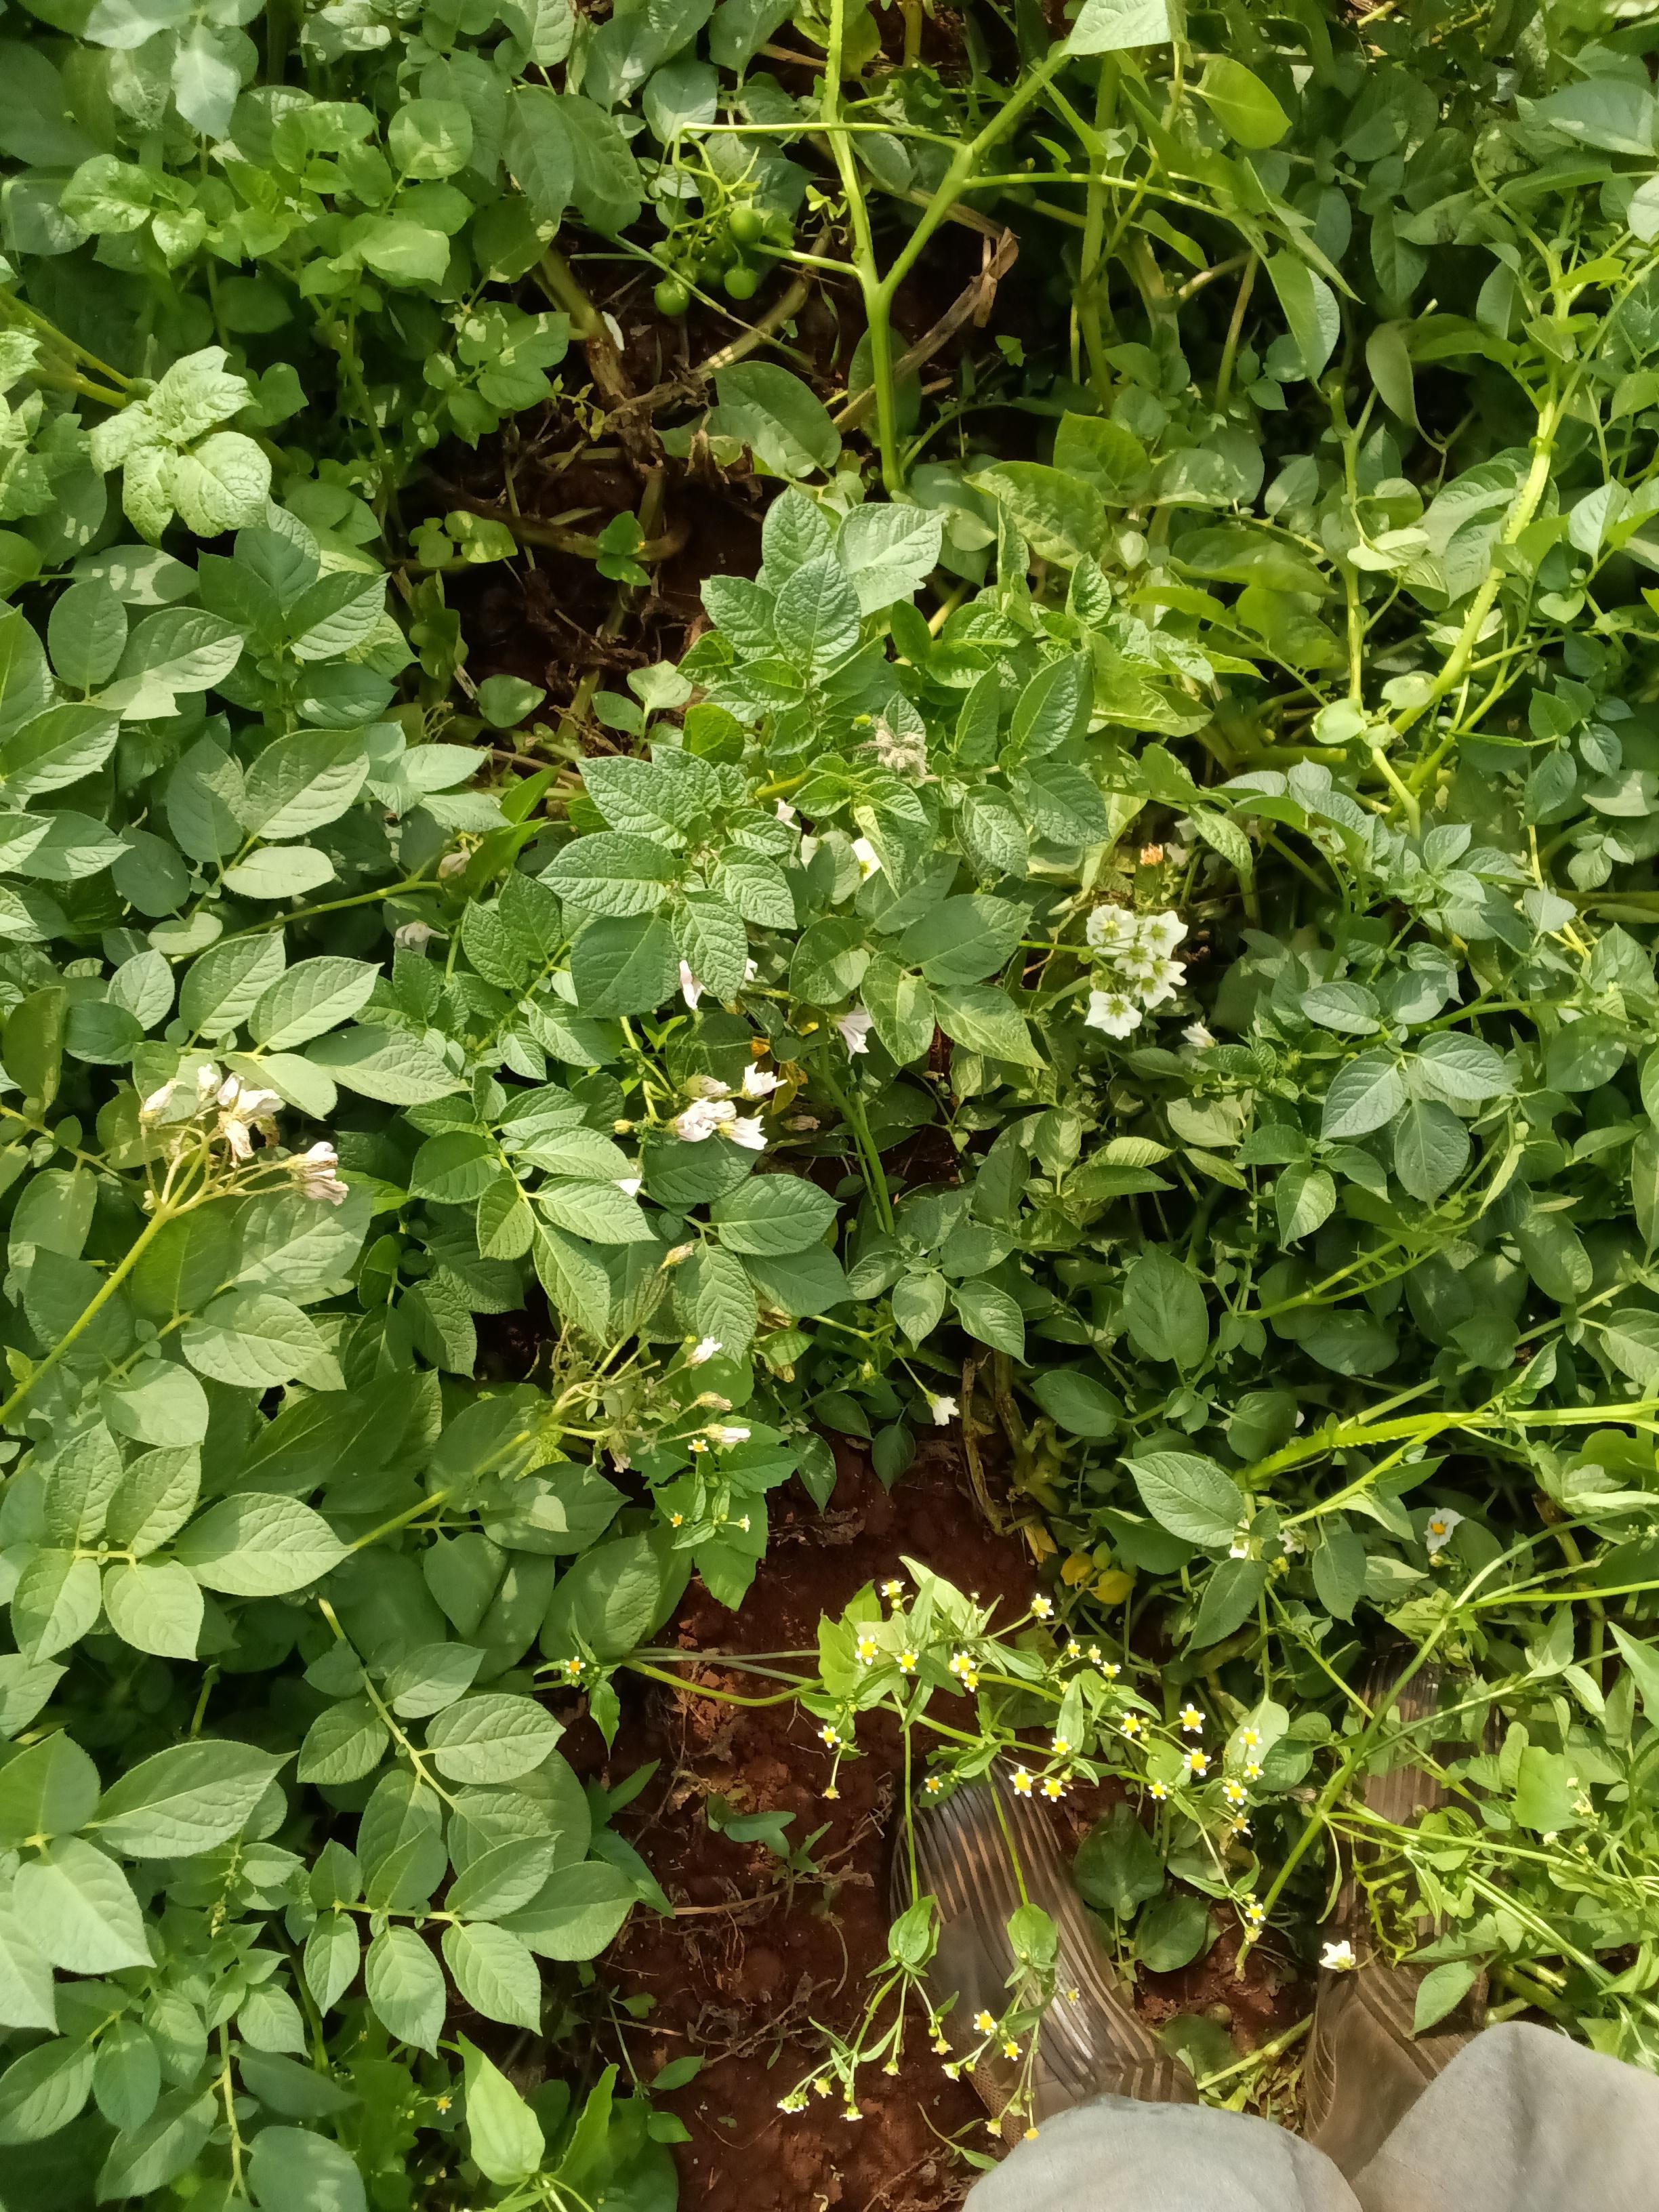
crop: potato
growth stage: maturity
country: Kenya
